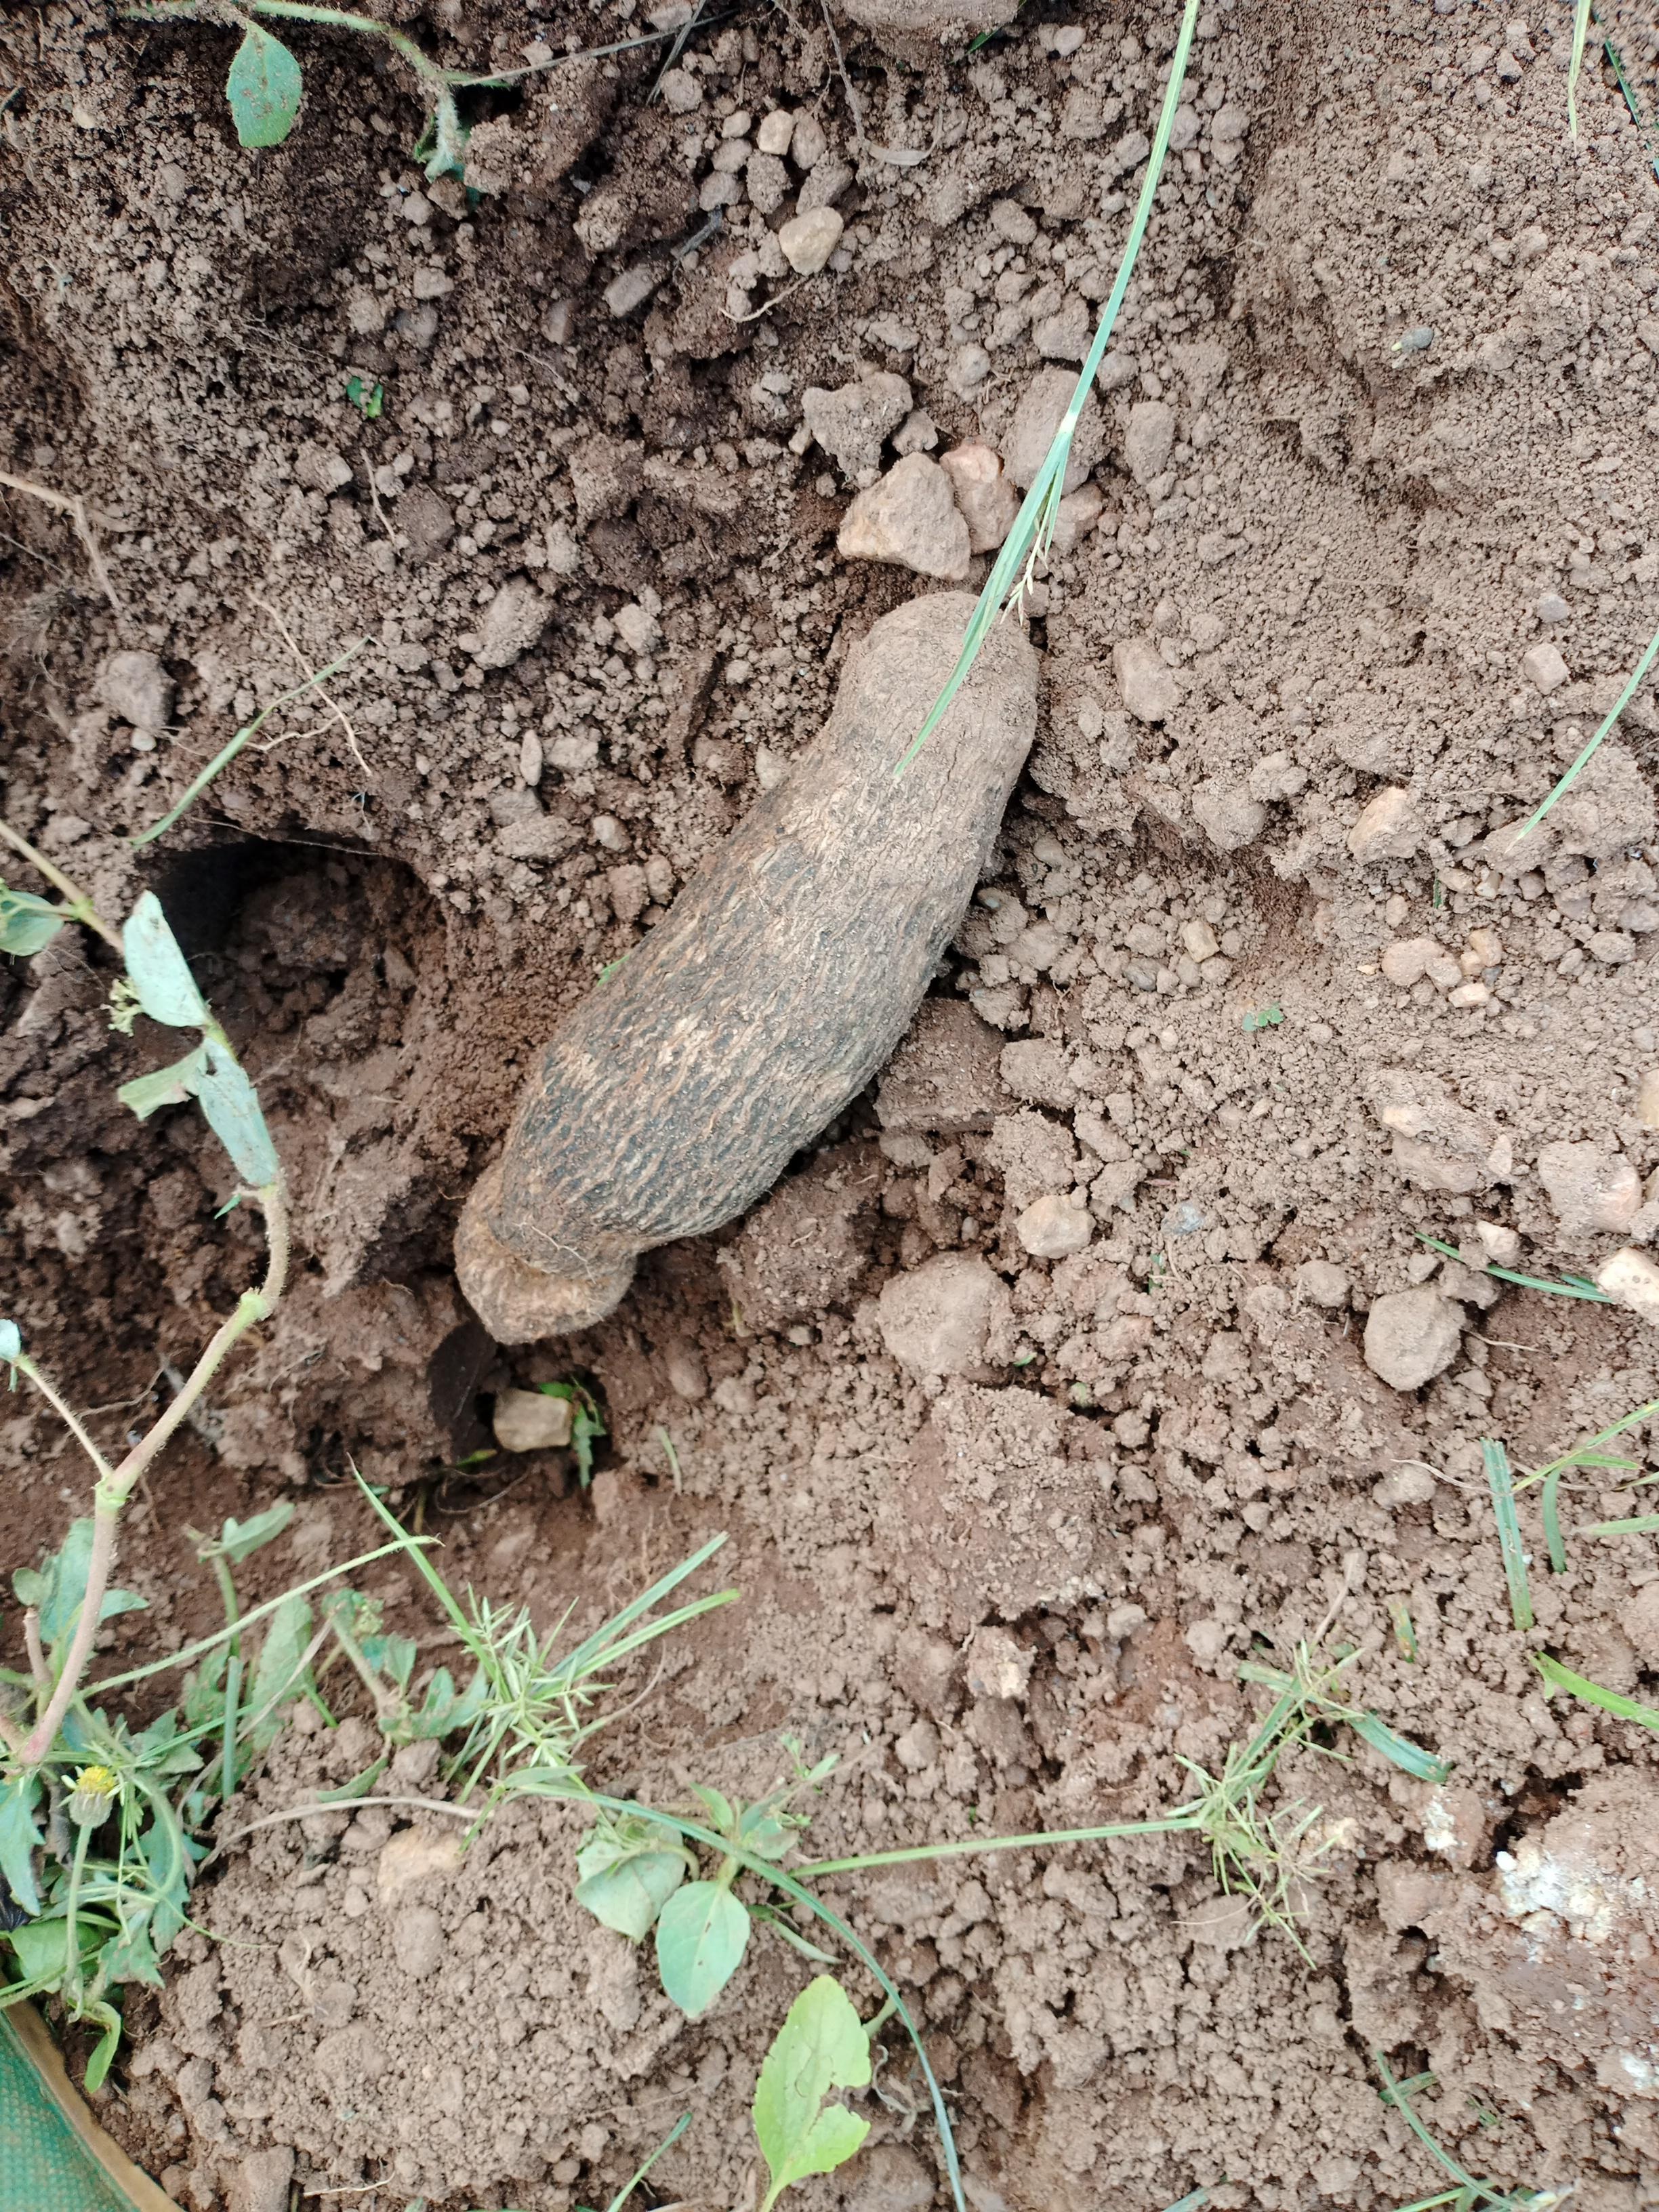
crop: yam
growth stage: harvest
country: Nigeria
